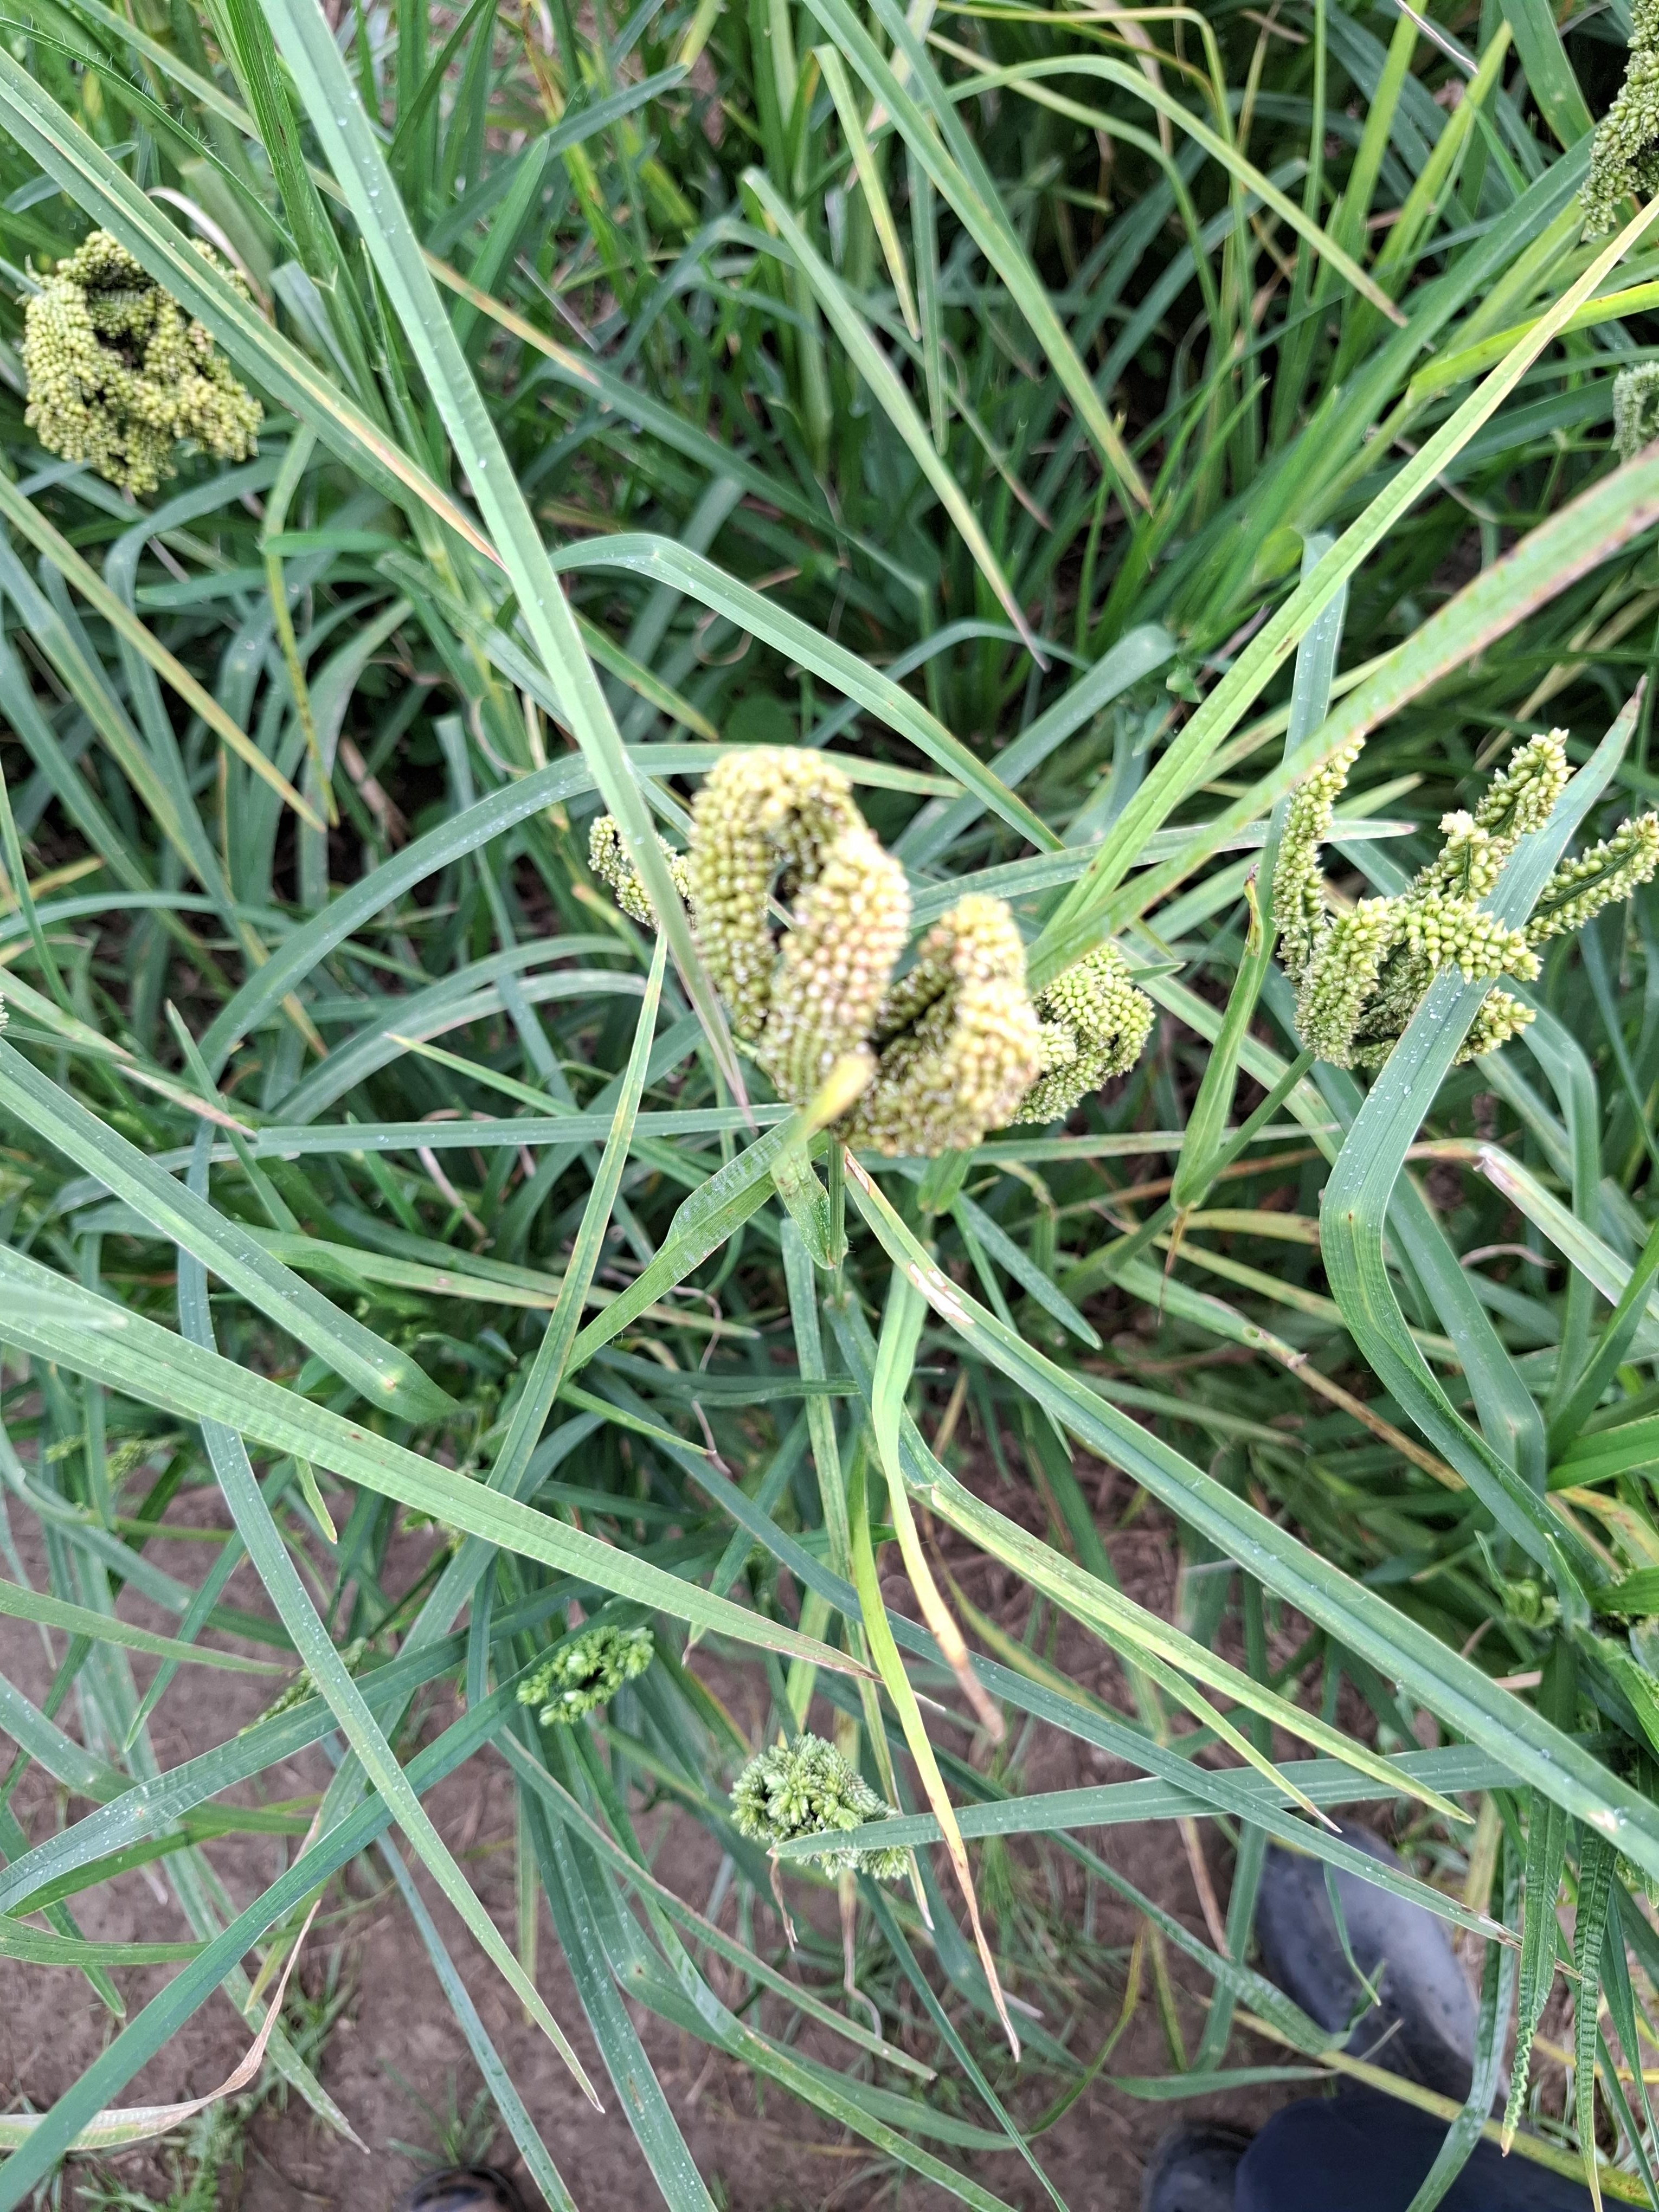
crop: sweet potato
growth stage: vegetative
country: Tanzania
